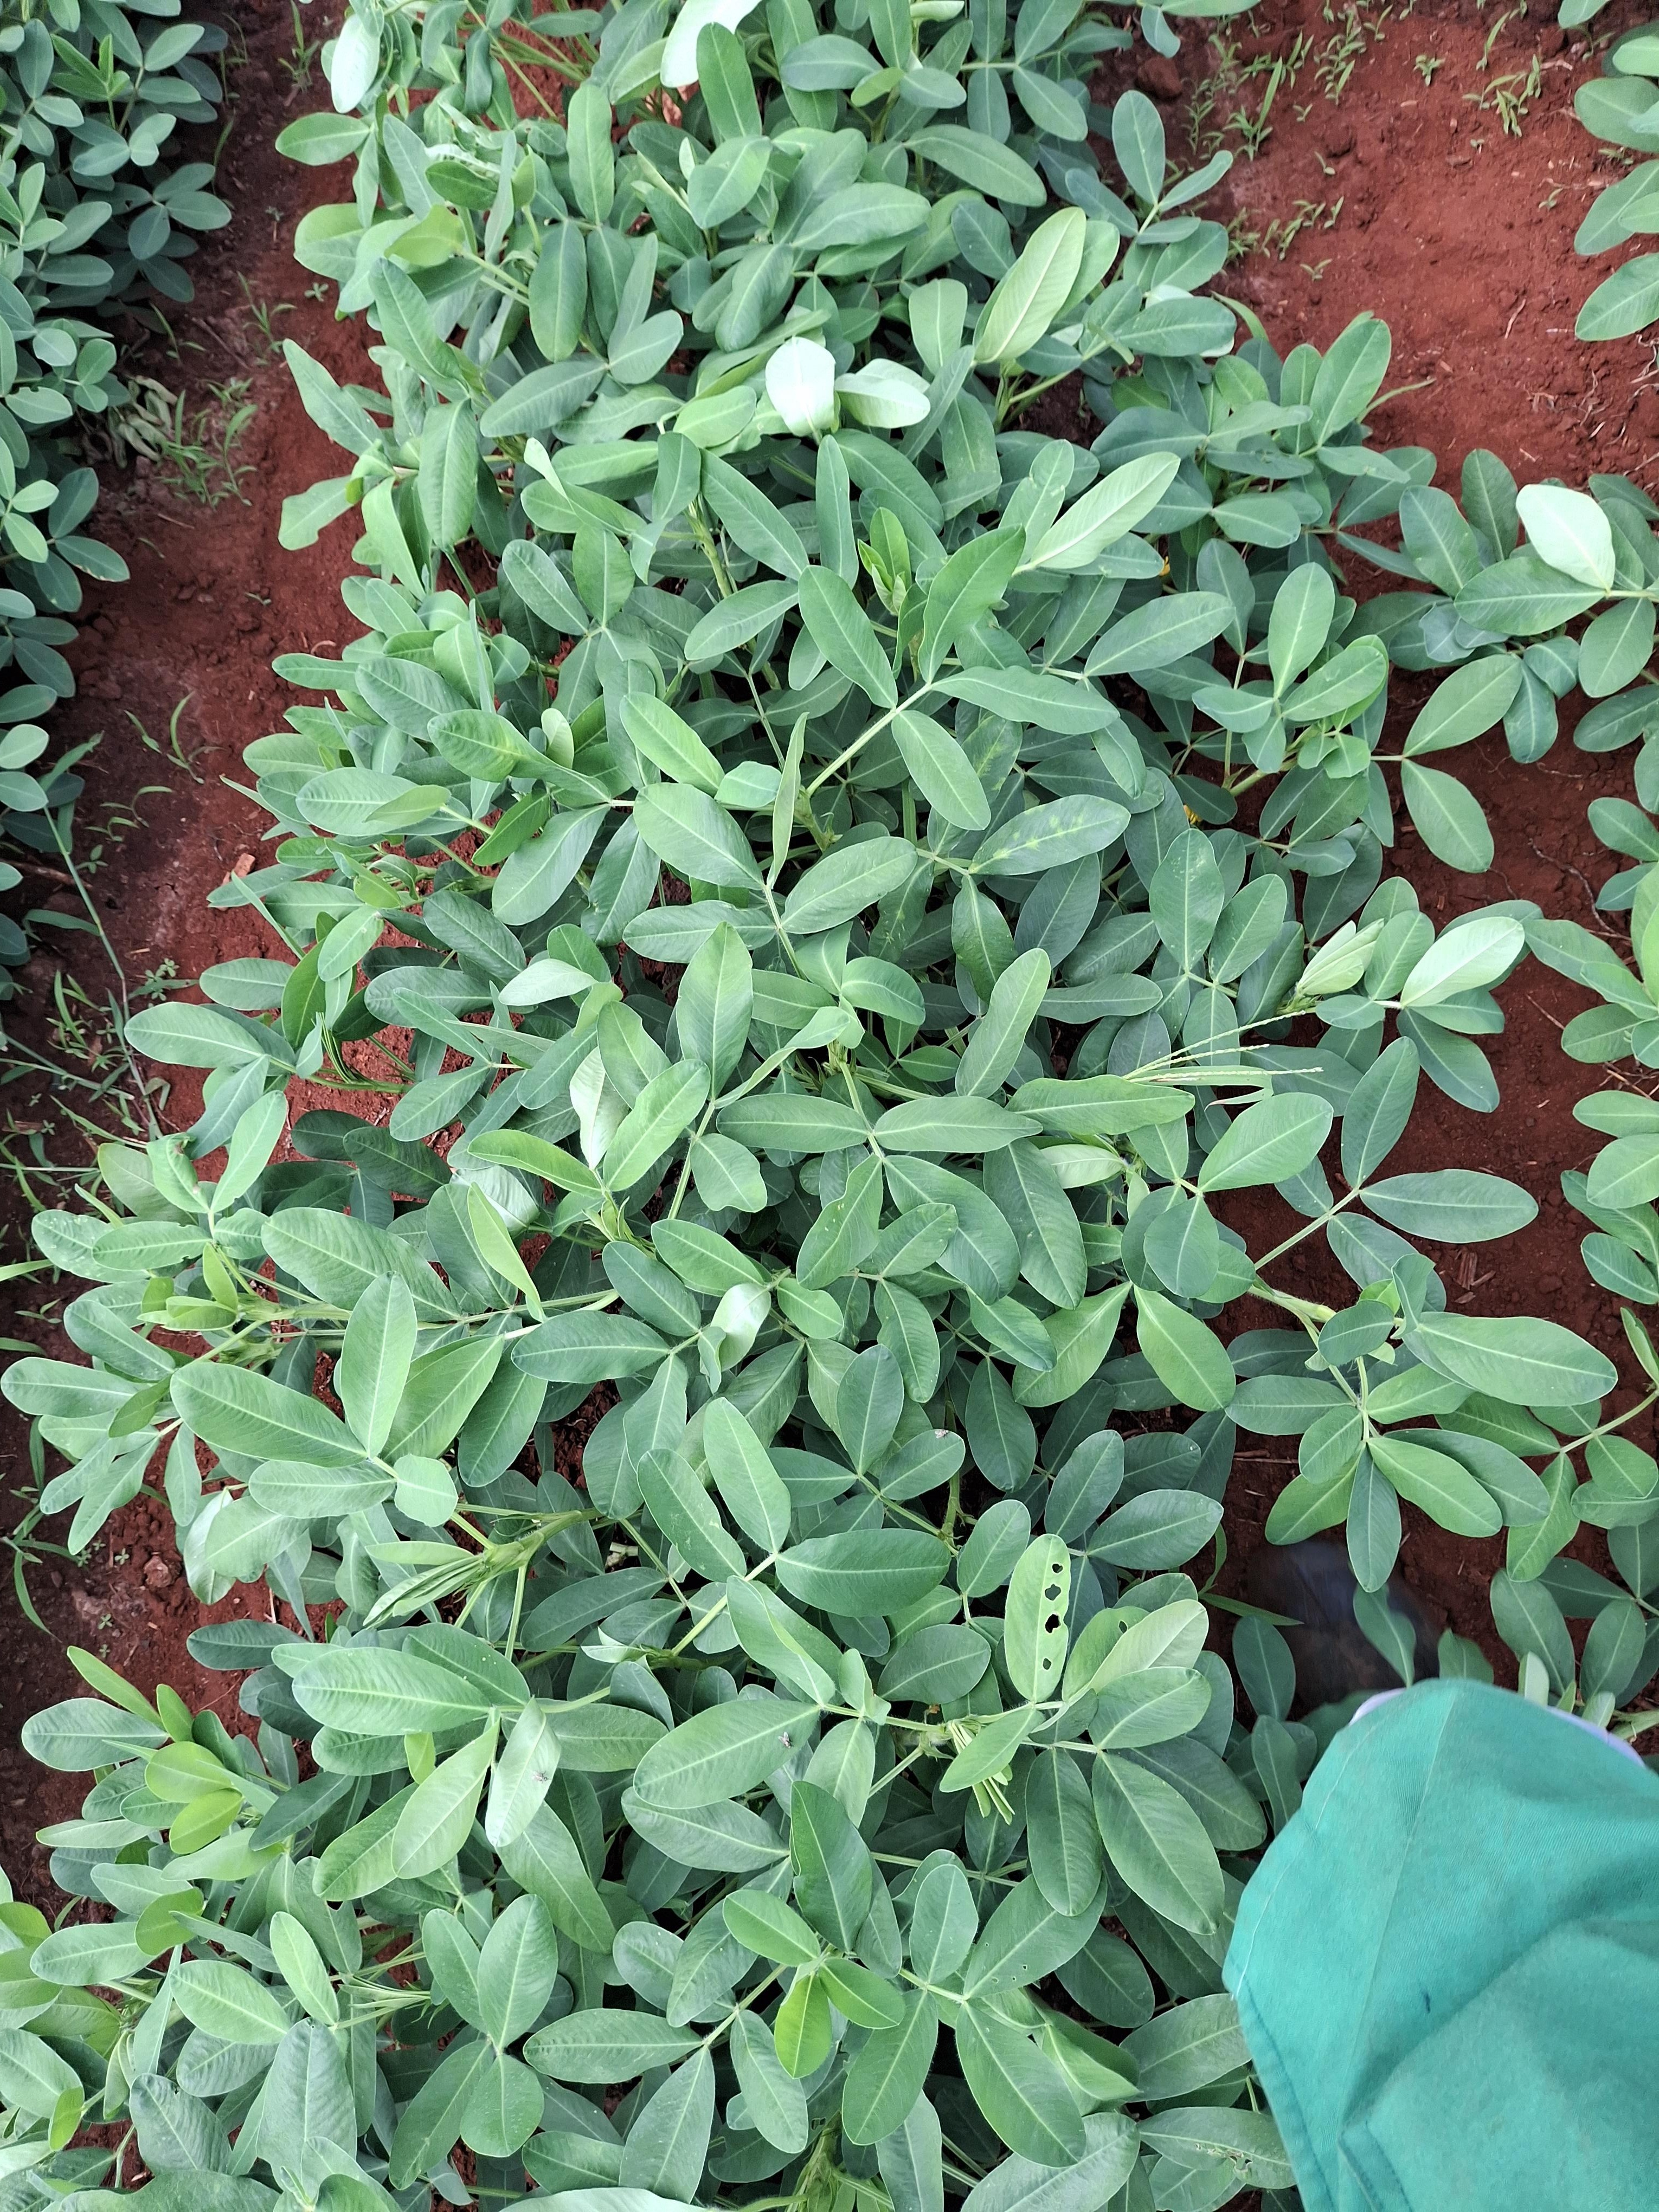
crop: groundnut
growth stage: flowering
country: Kenya
